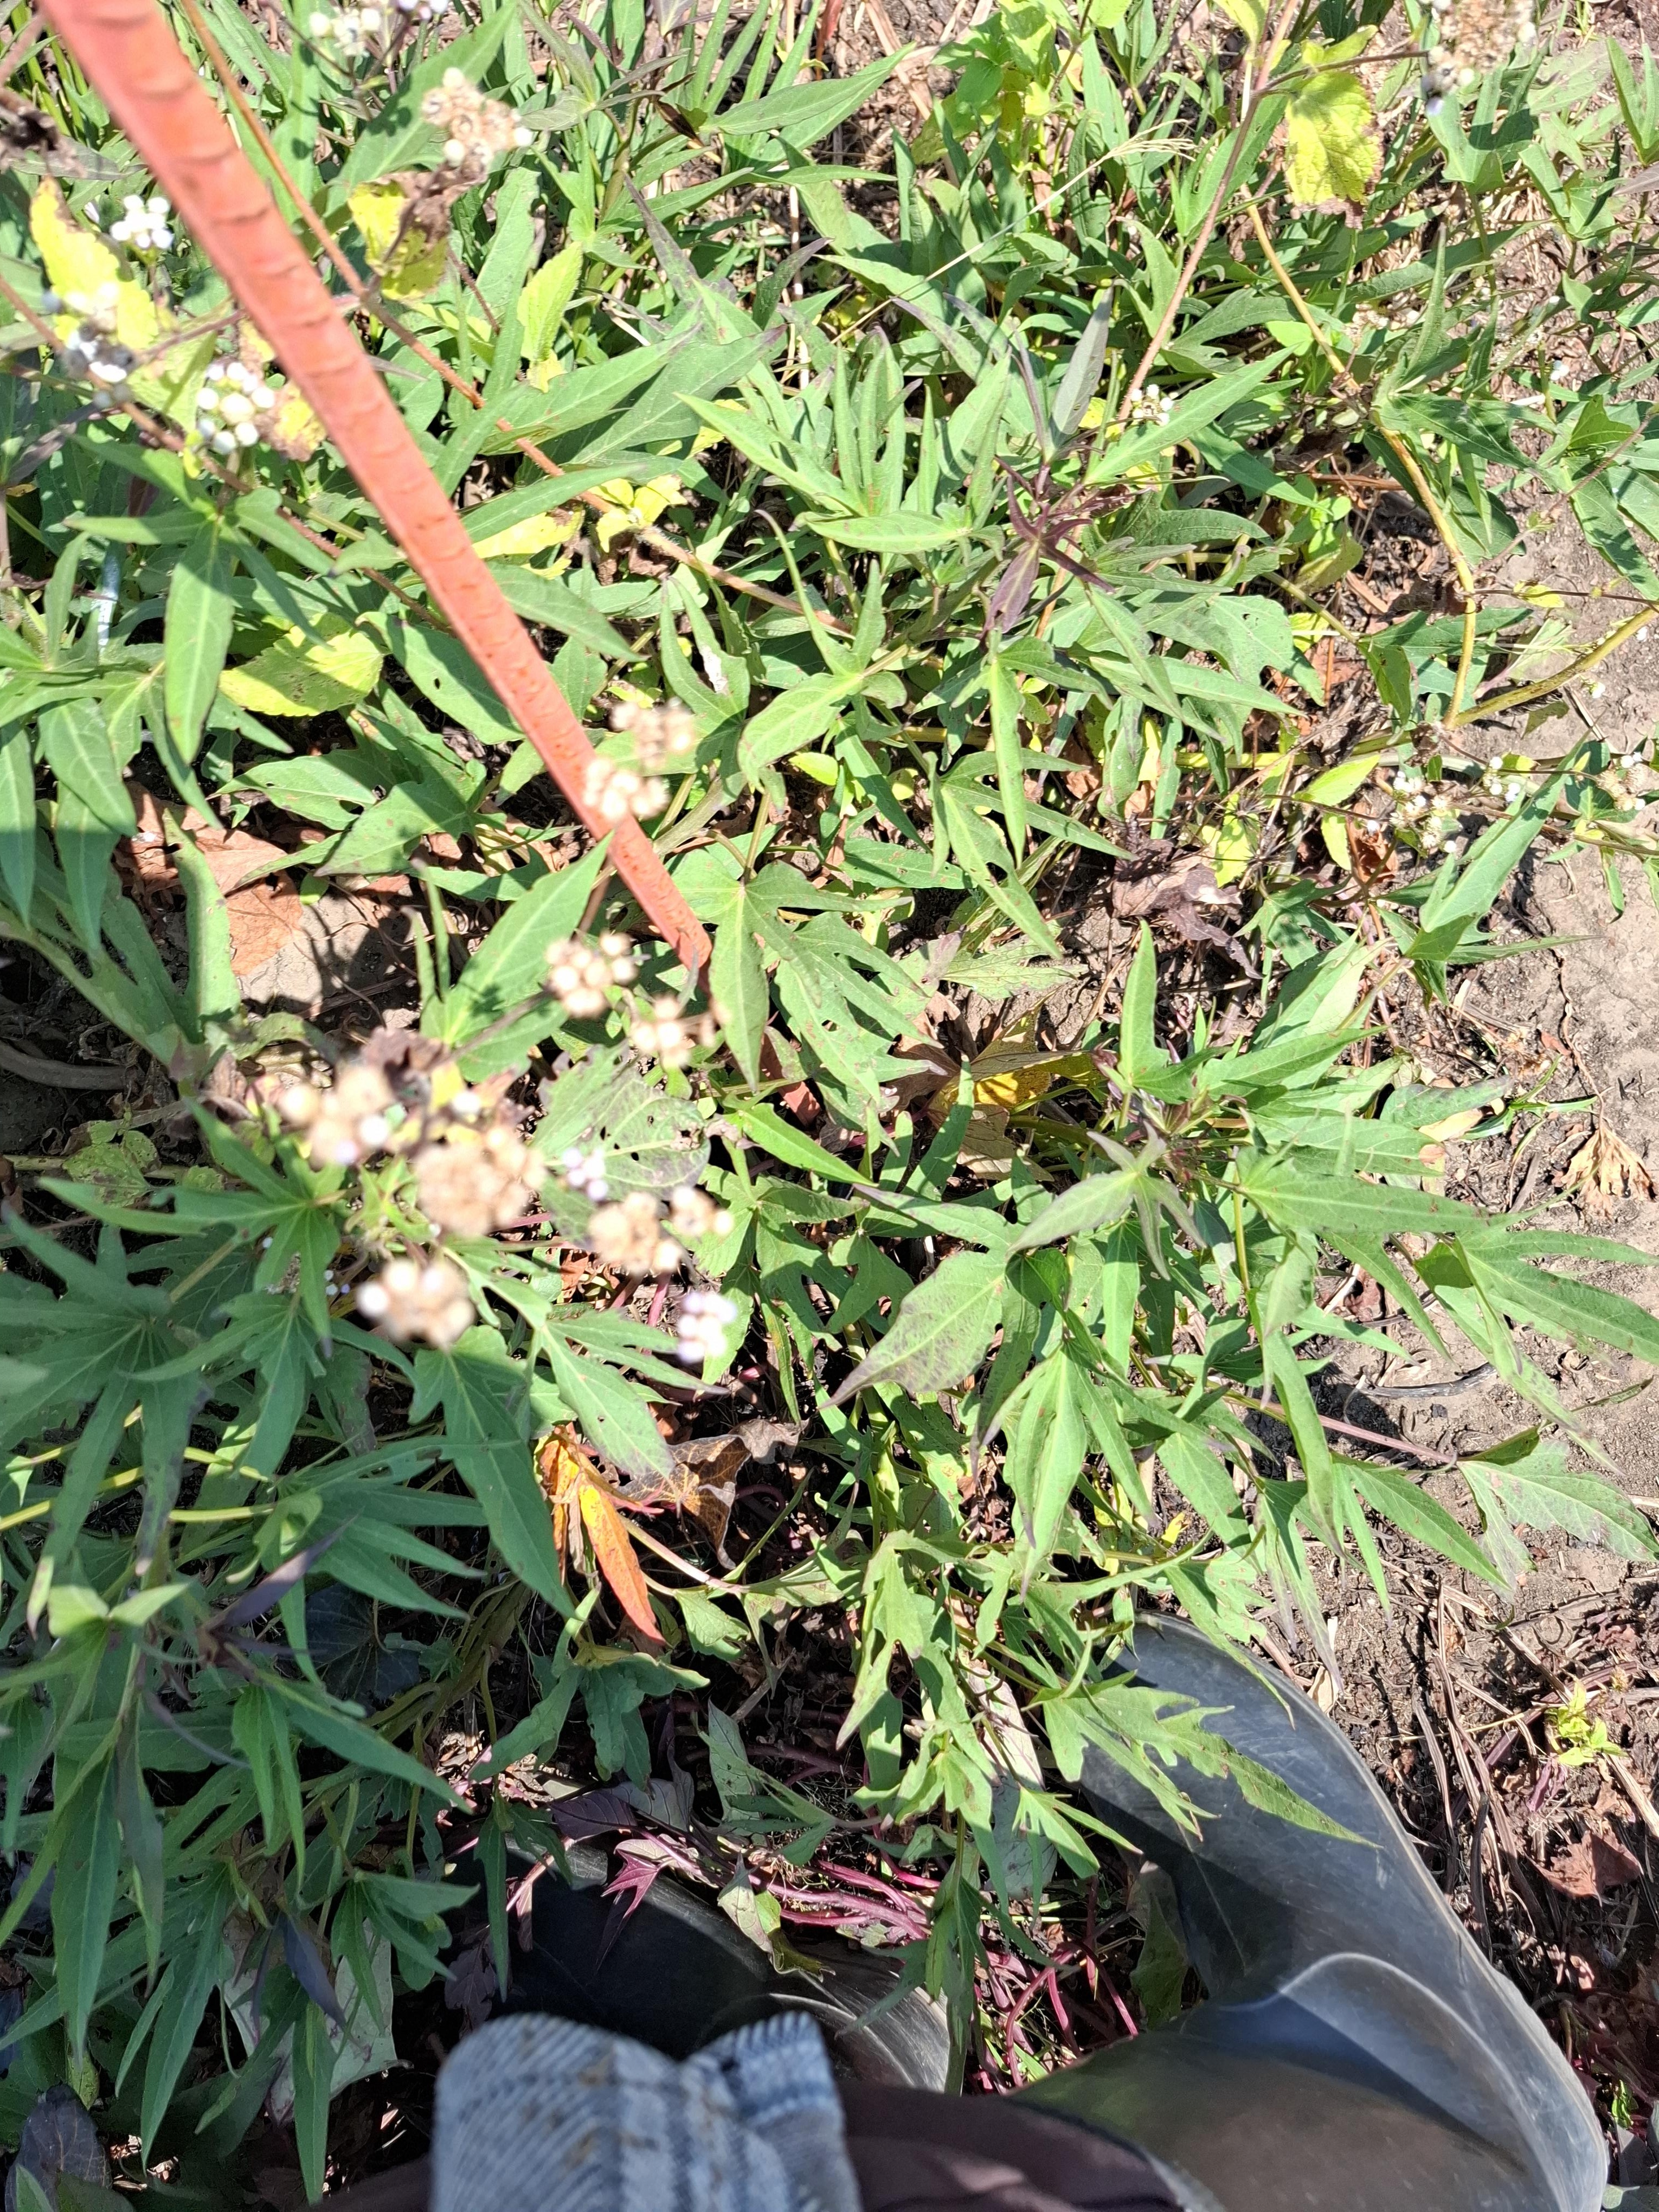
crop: sweet potato
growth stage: flowering
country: Tanzania
